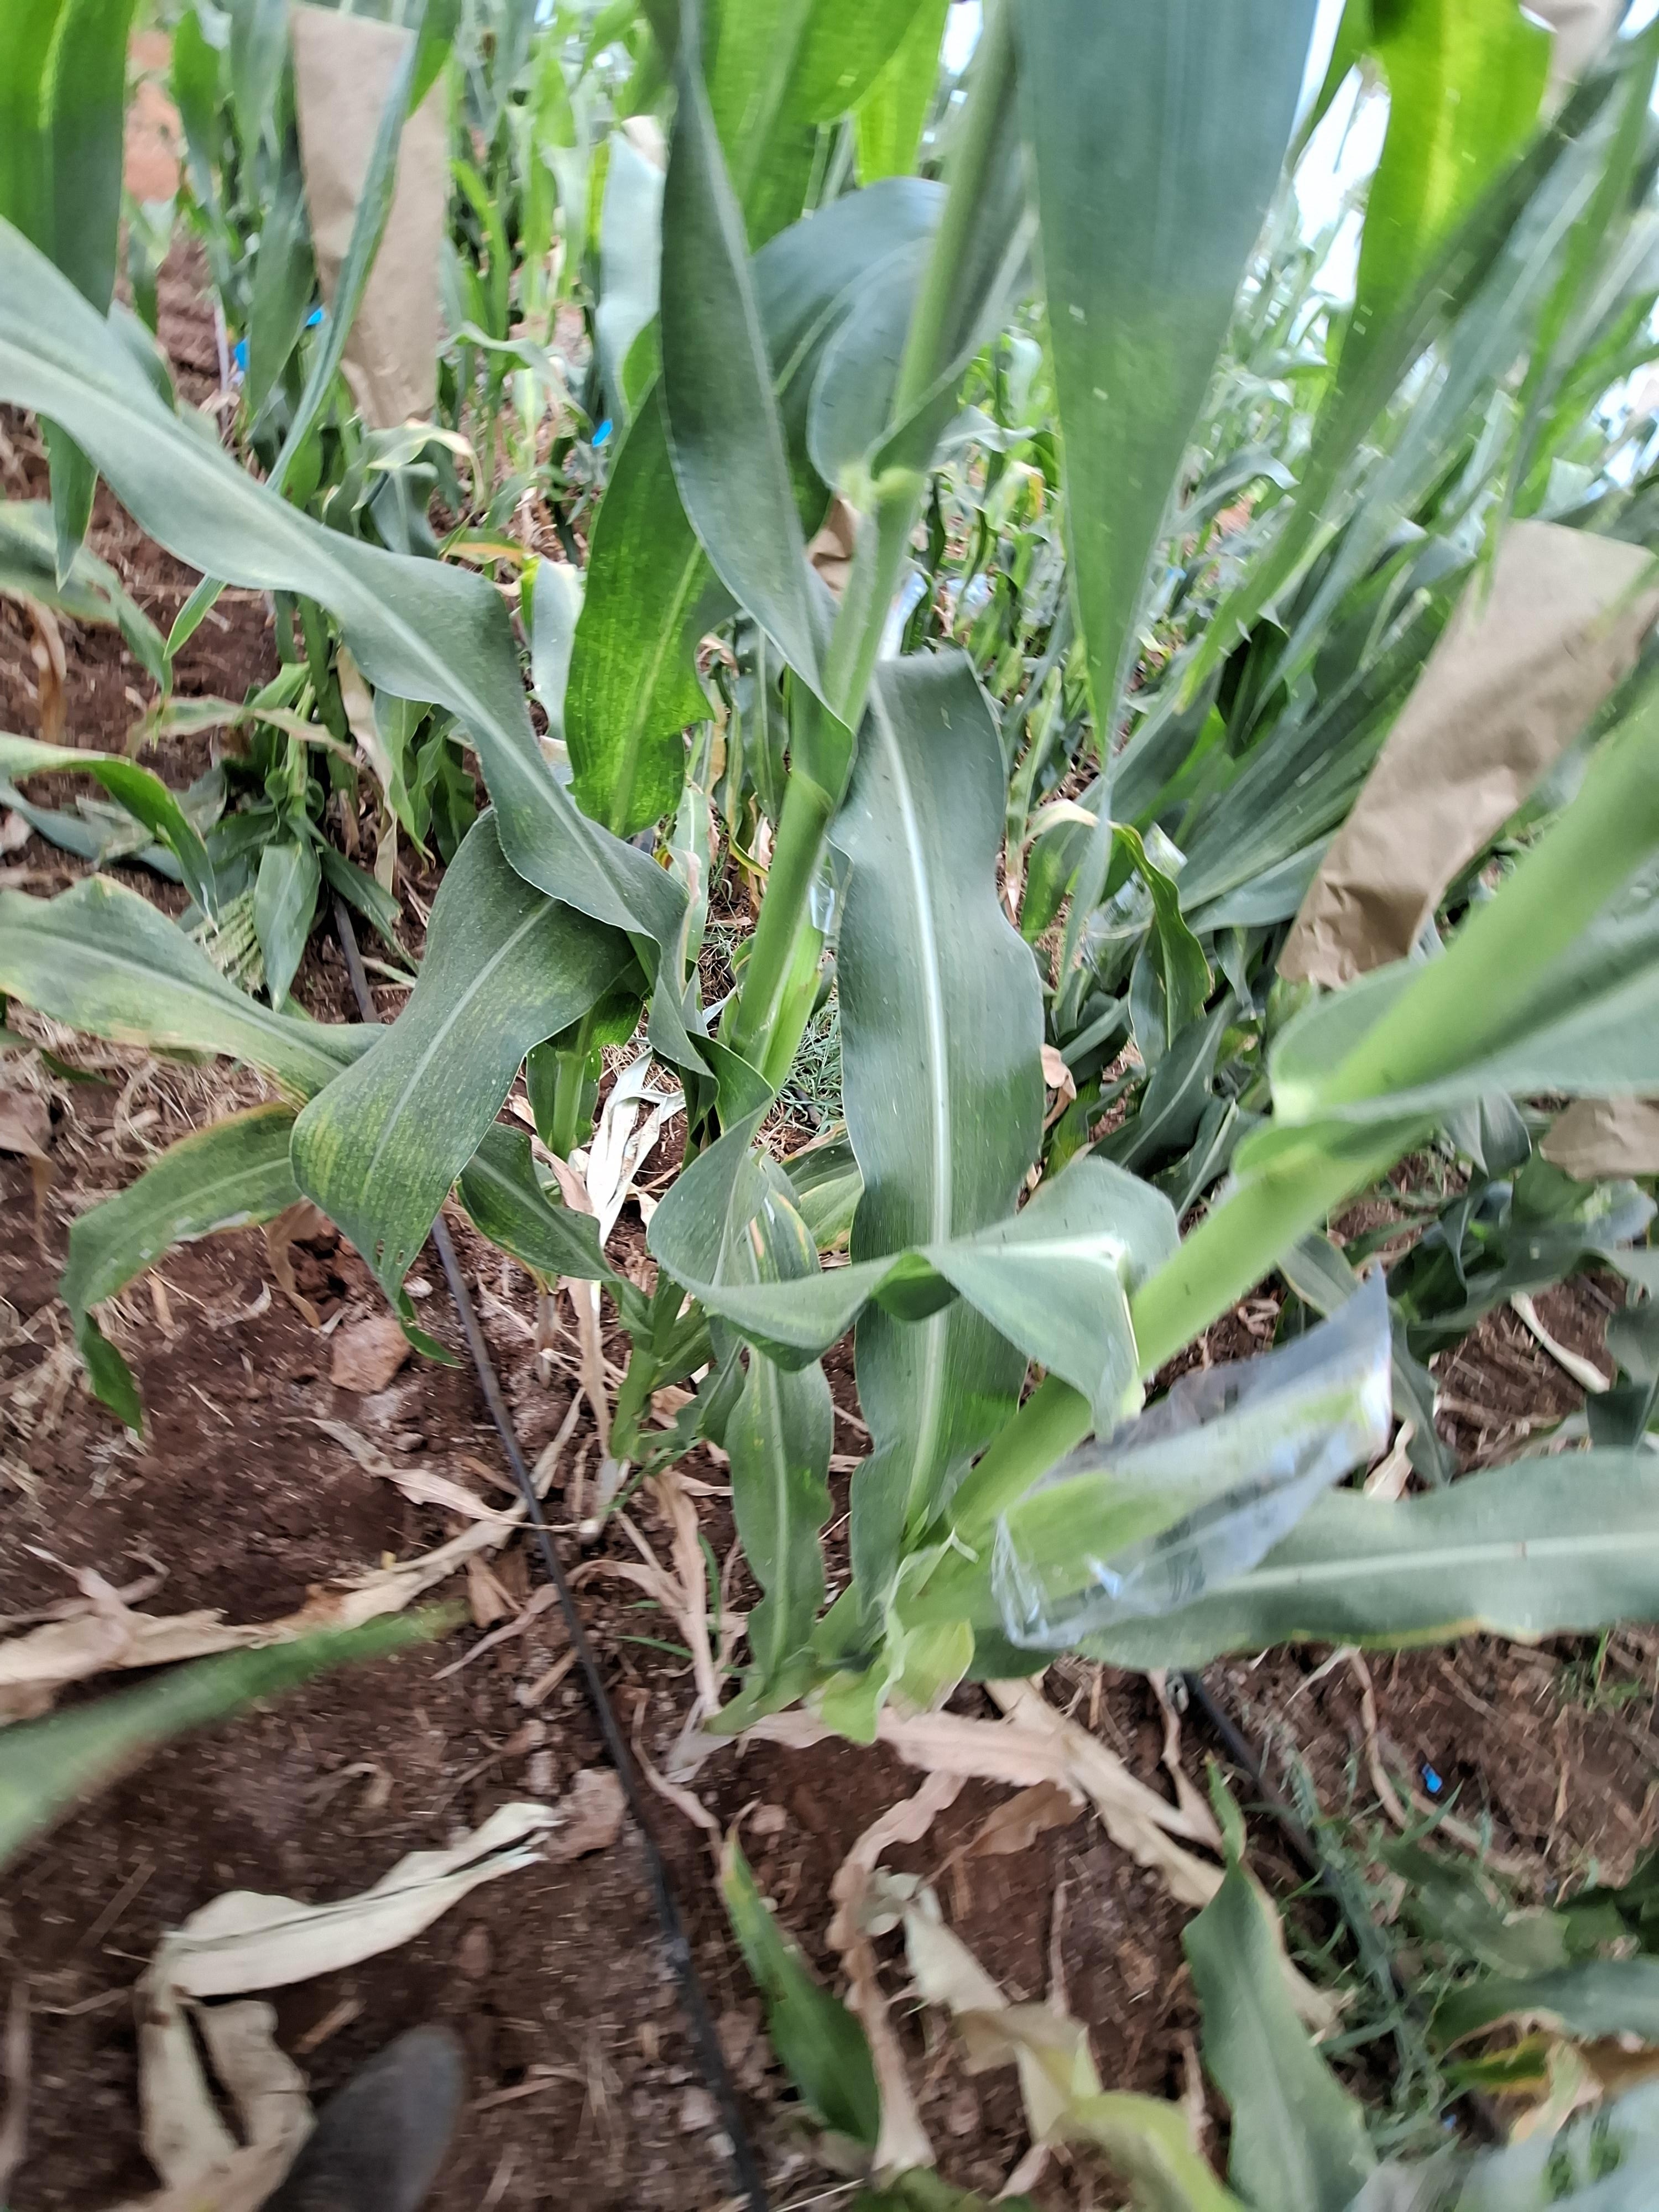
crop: maize
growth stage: flowering
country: Kenya
